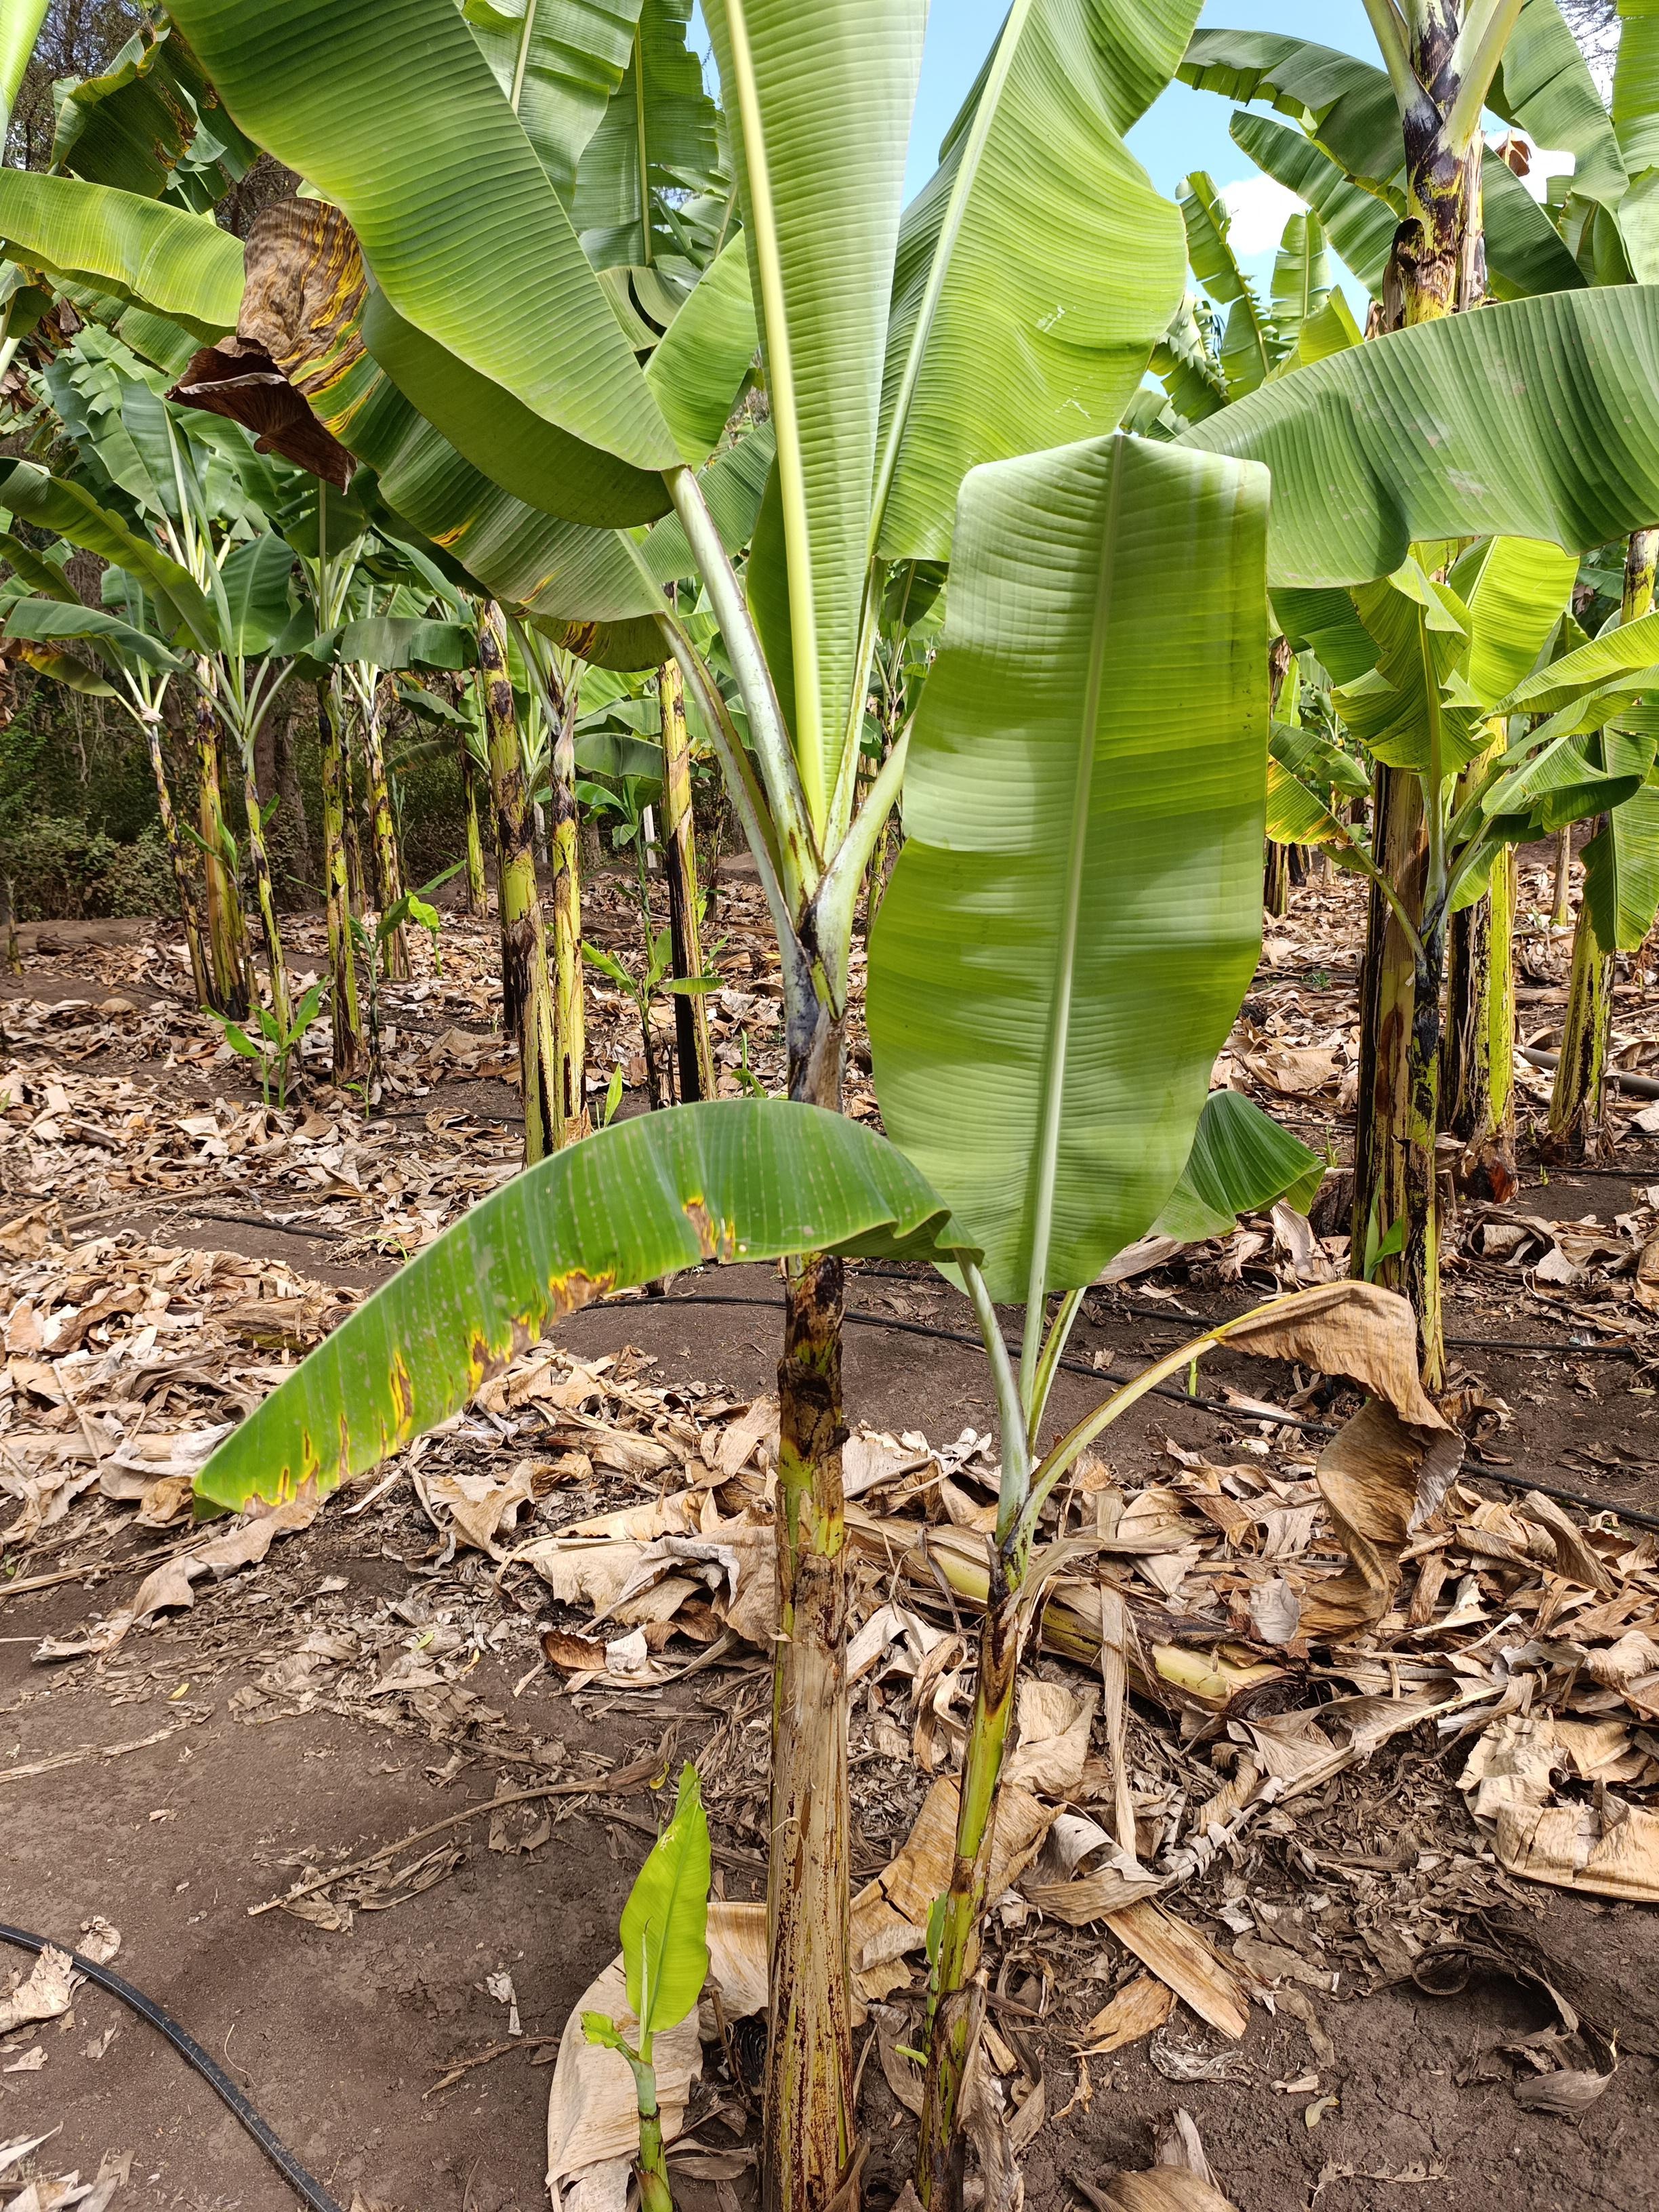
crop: banana
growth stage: vegetative
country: Tanzania
